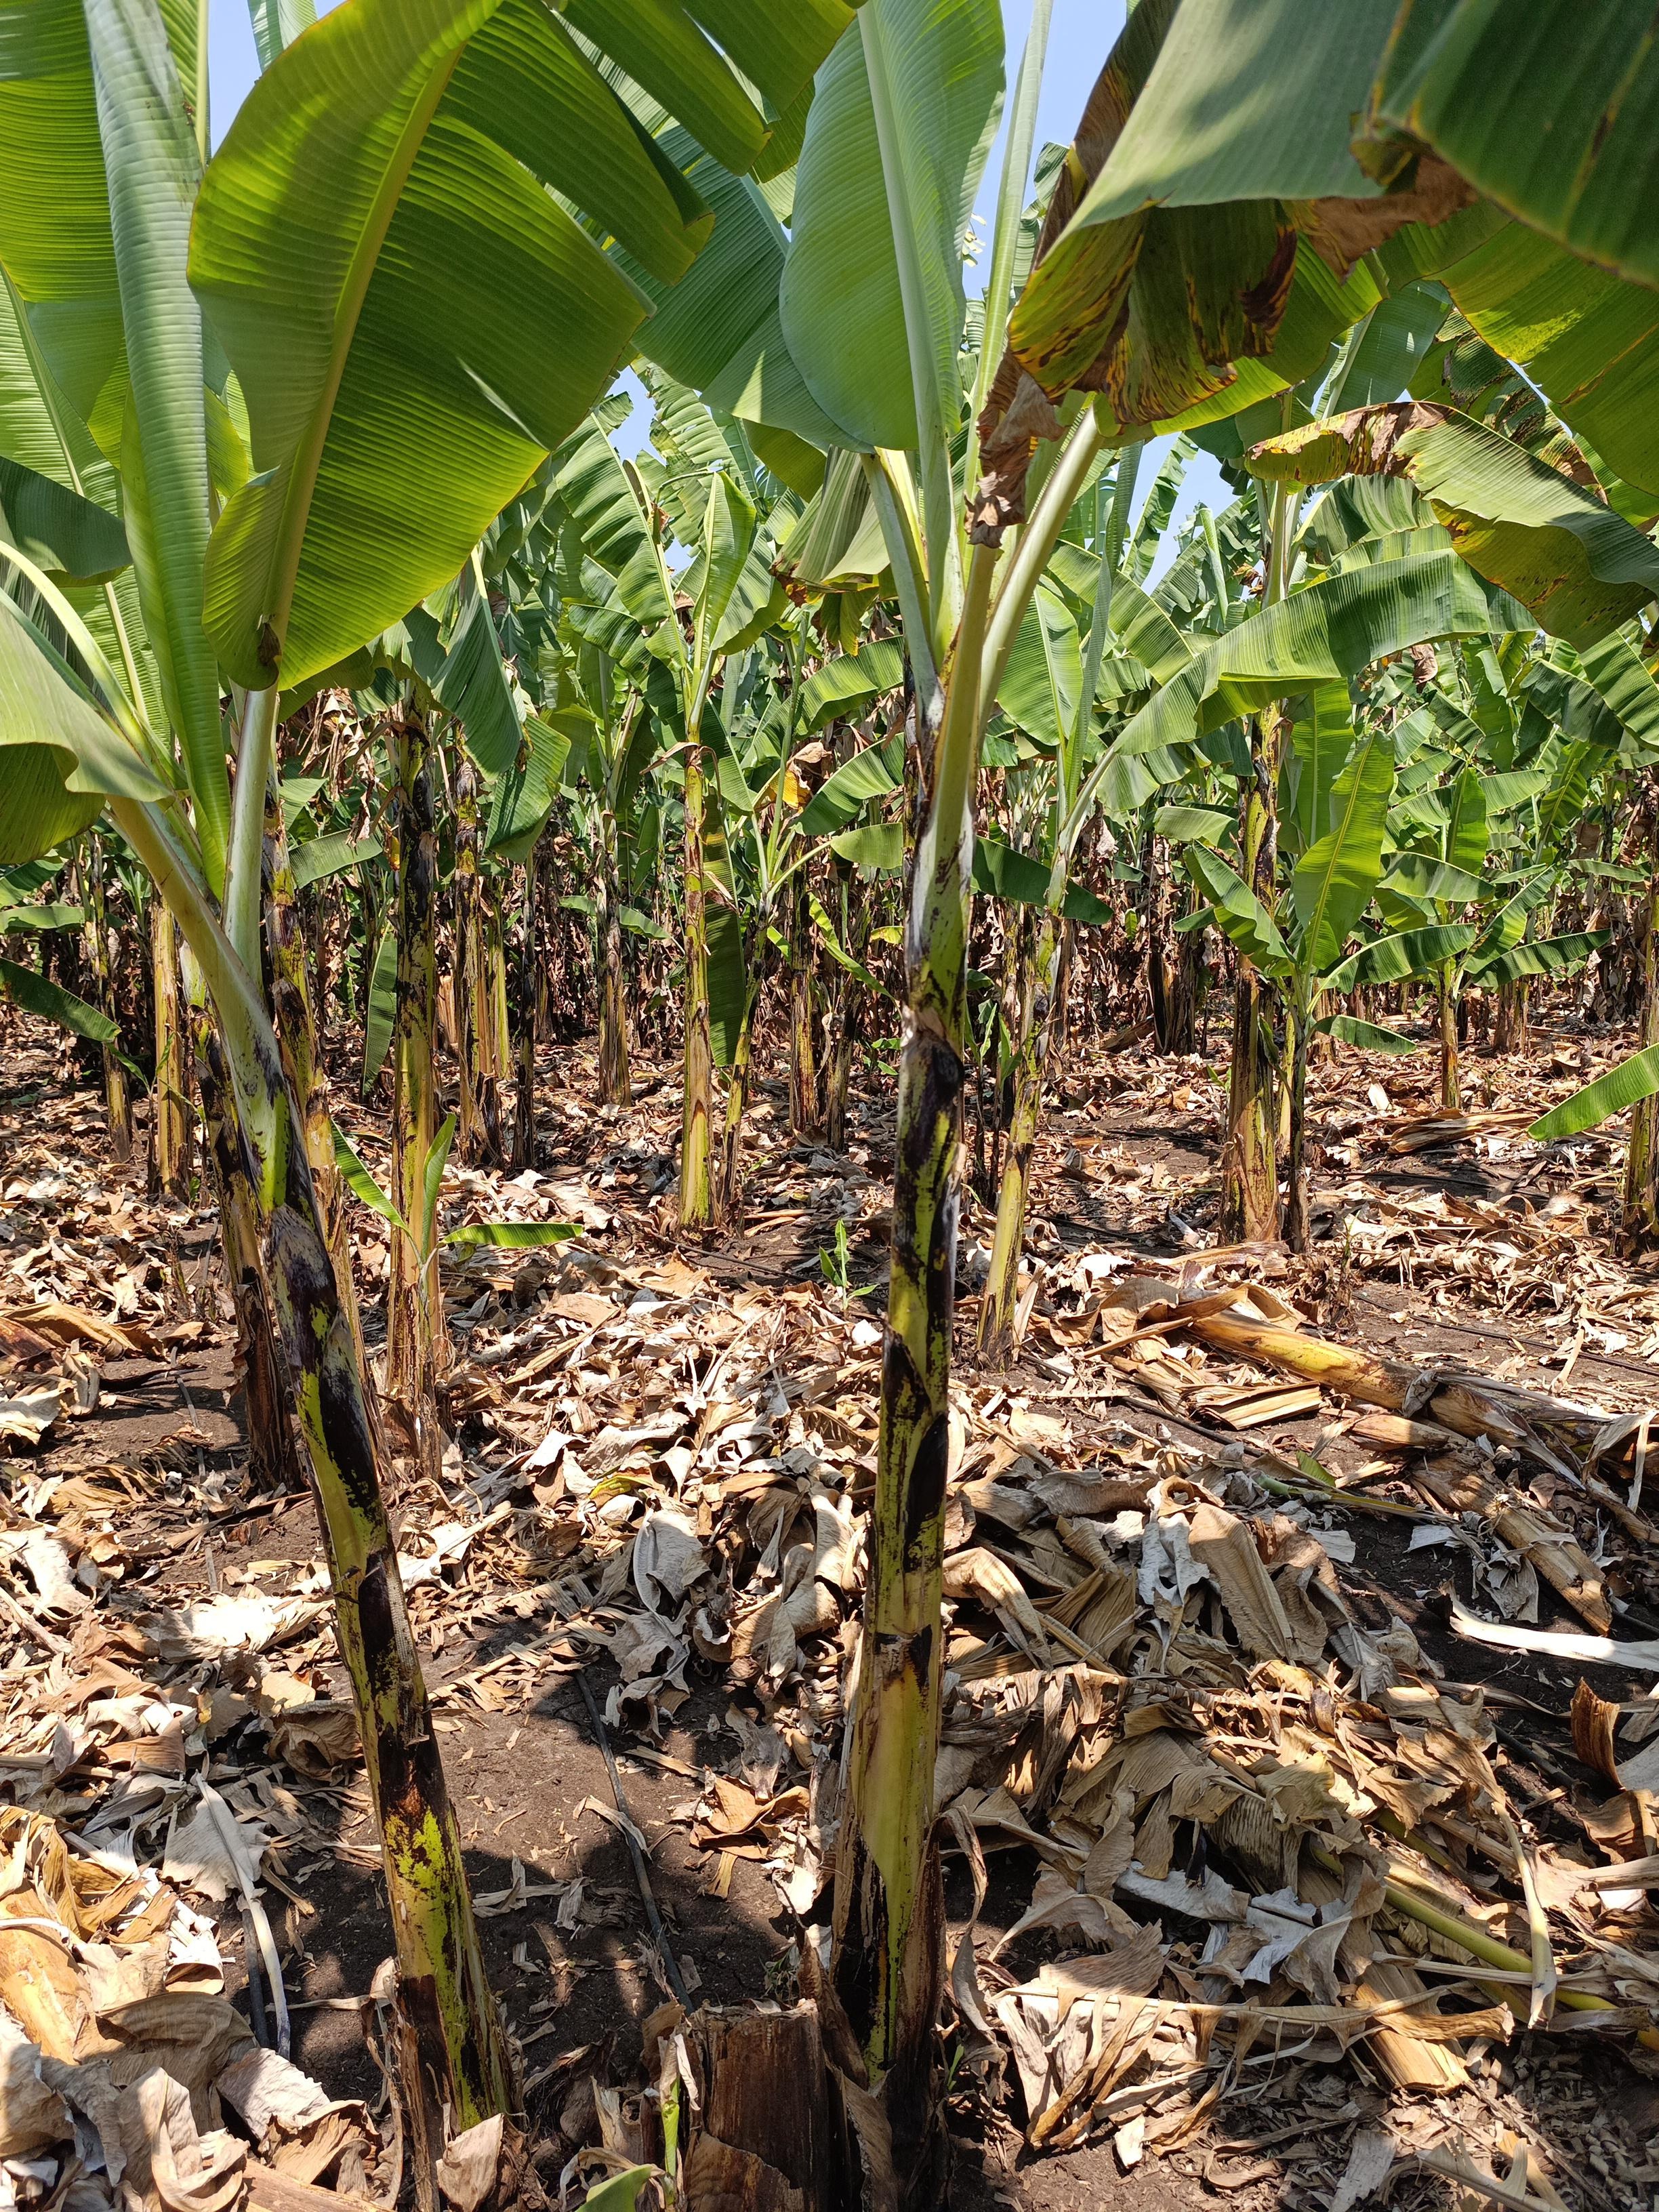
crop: banana
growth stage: vegetative
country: Tanzania
